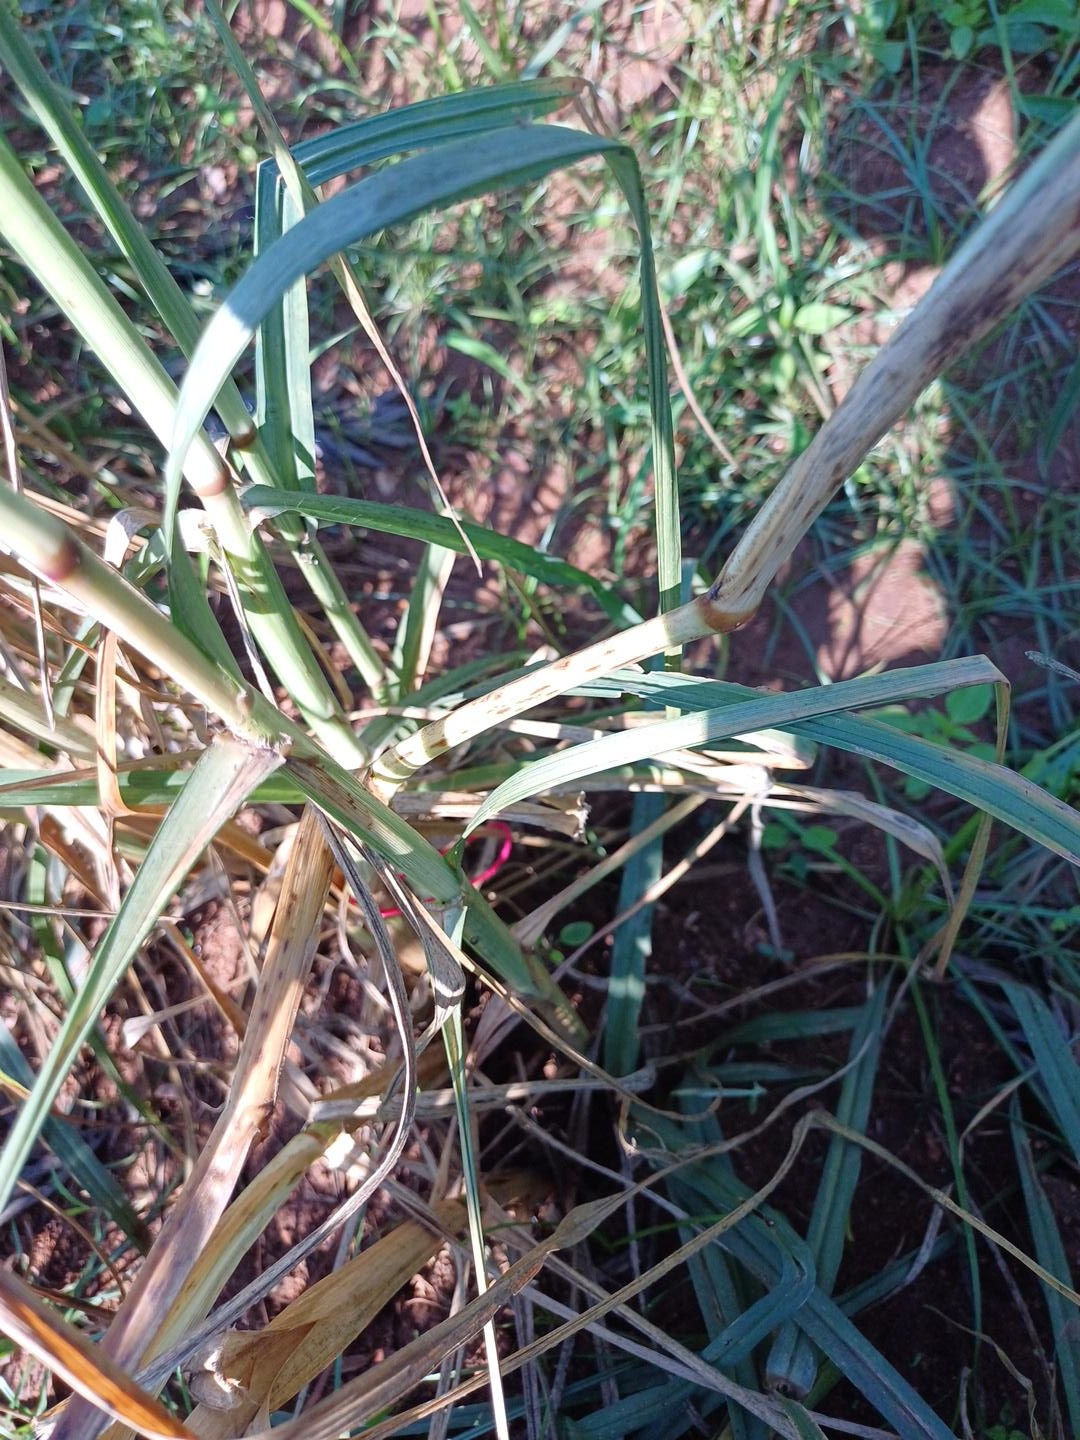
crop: finger millet
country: Kenya
